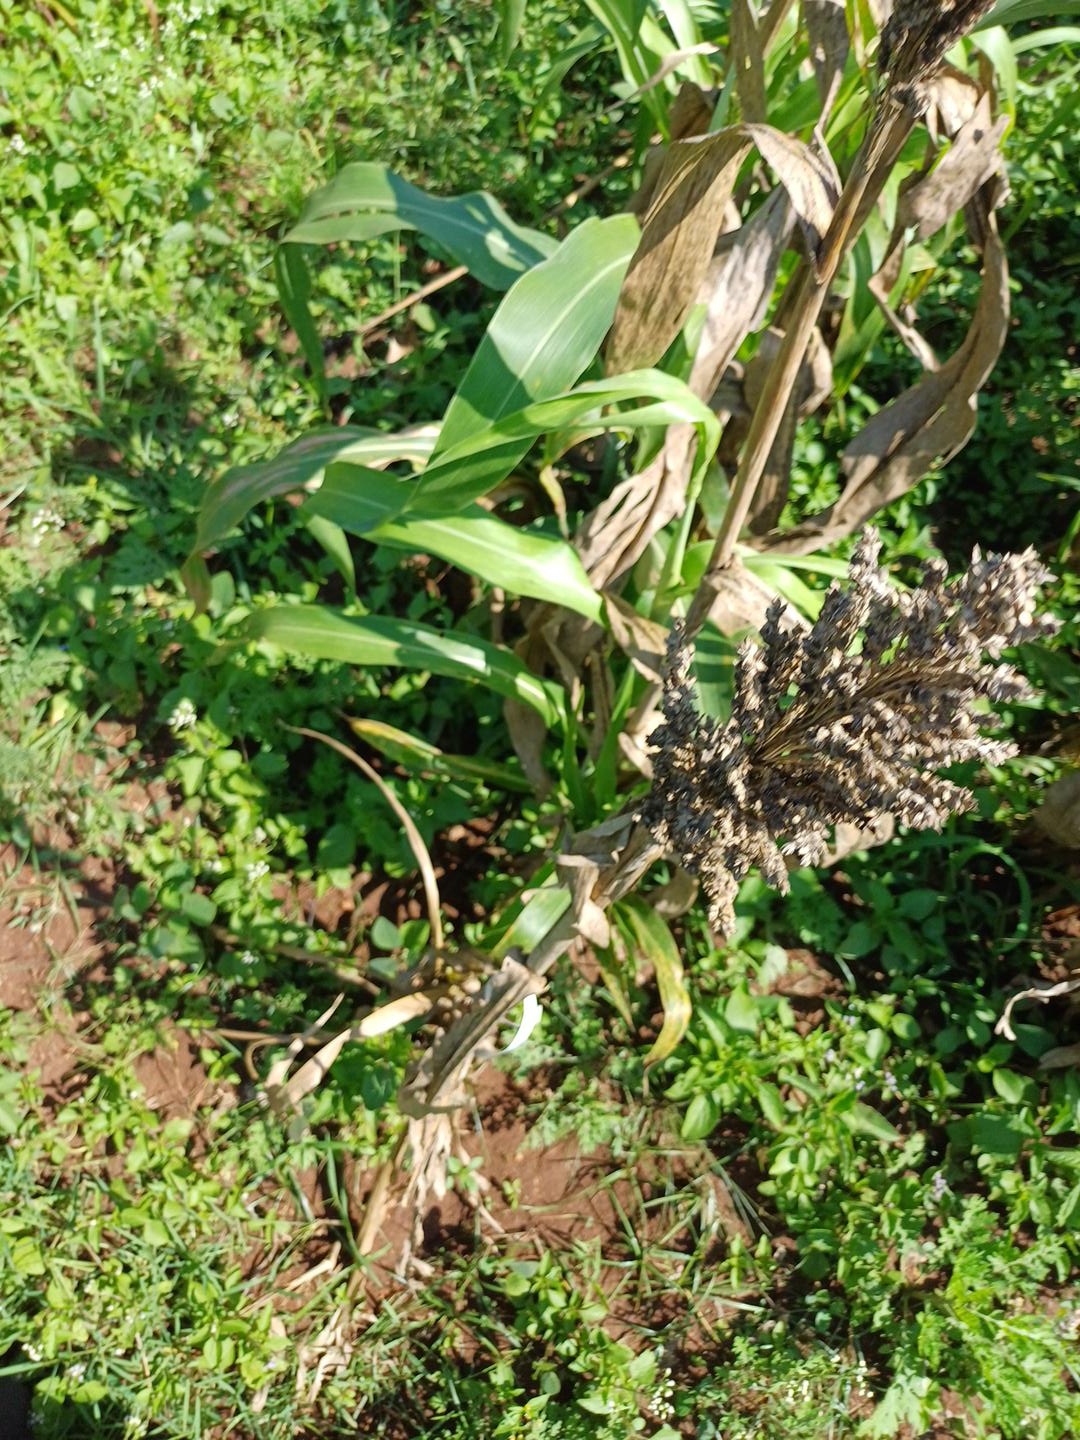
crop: sorghum
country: Kenya
